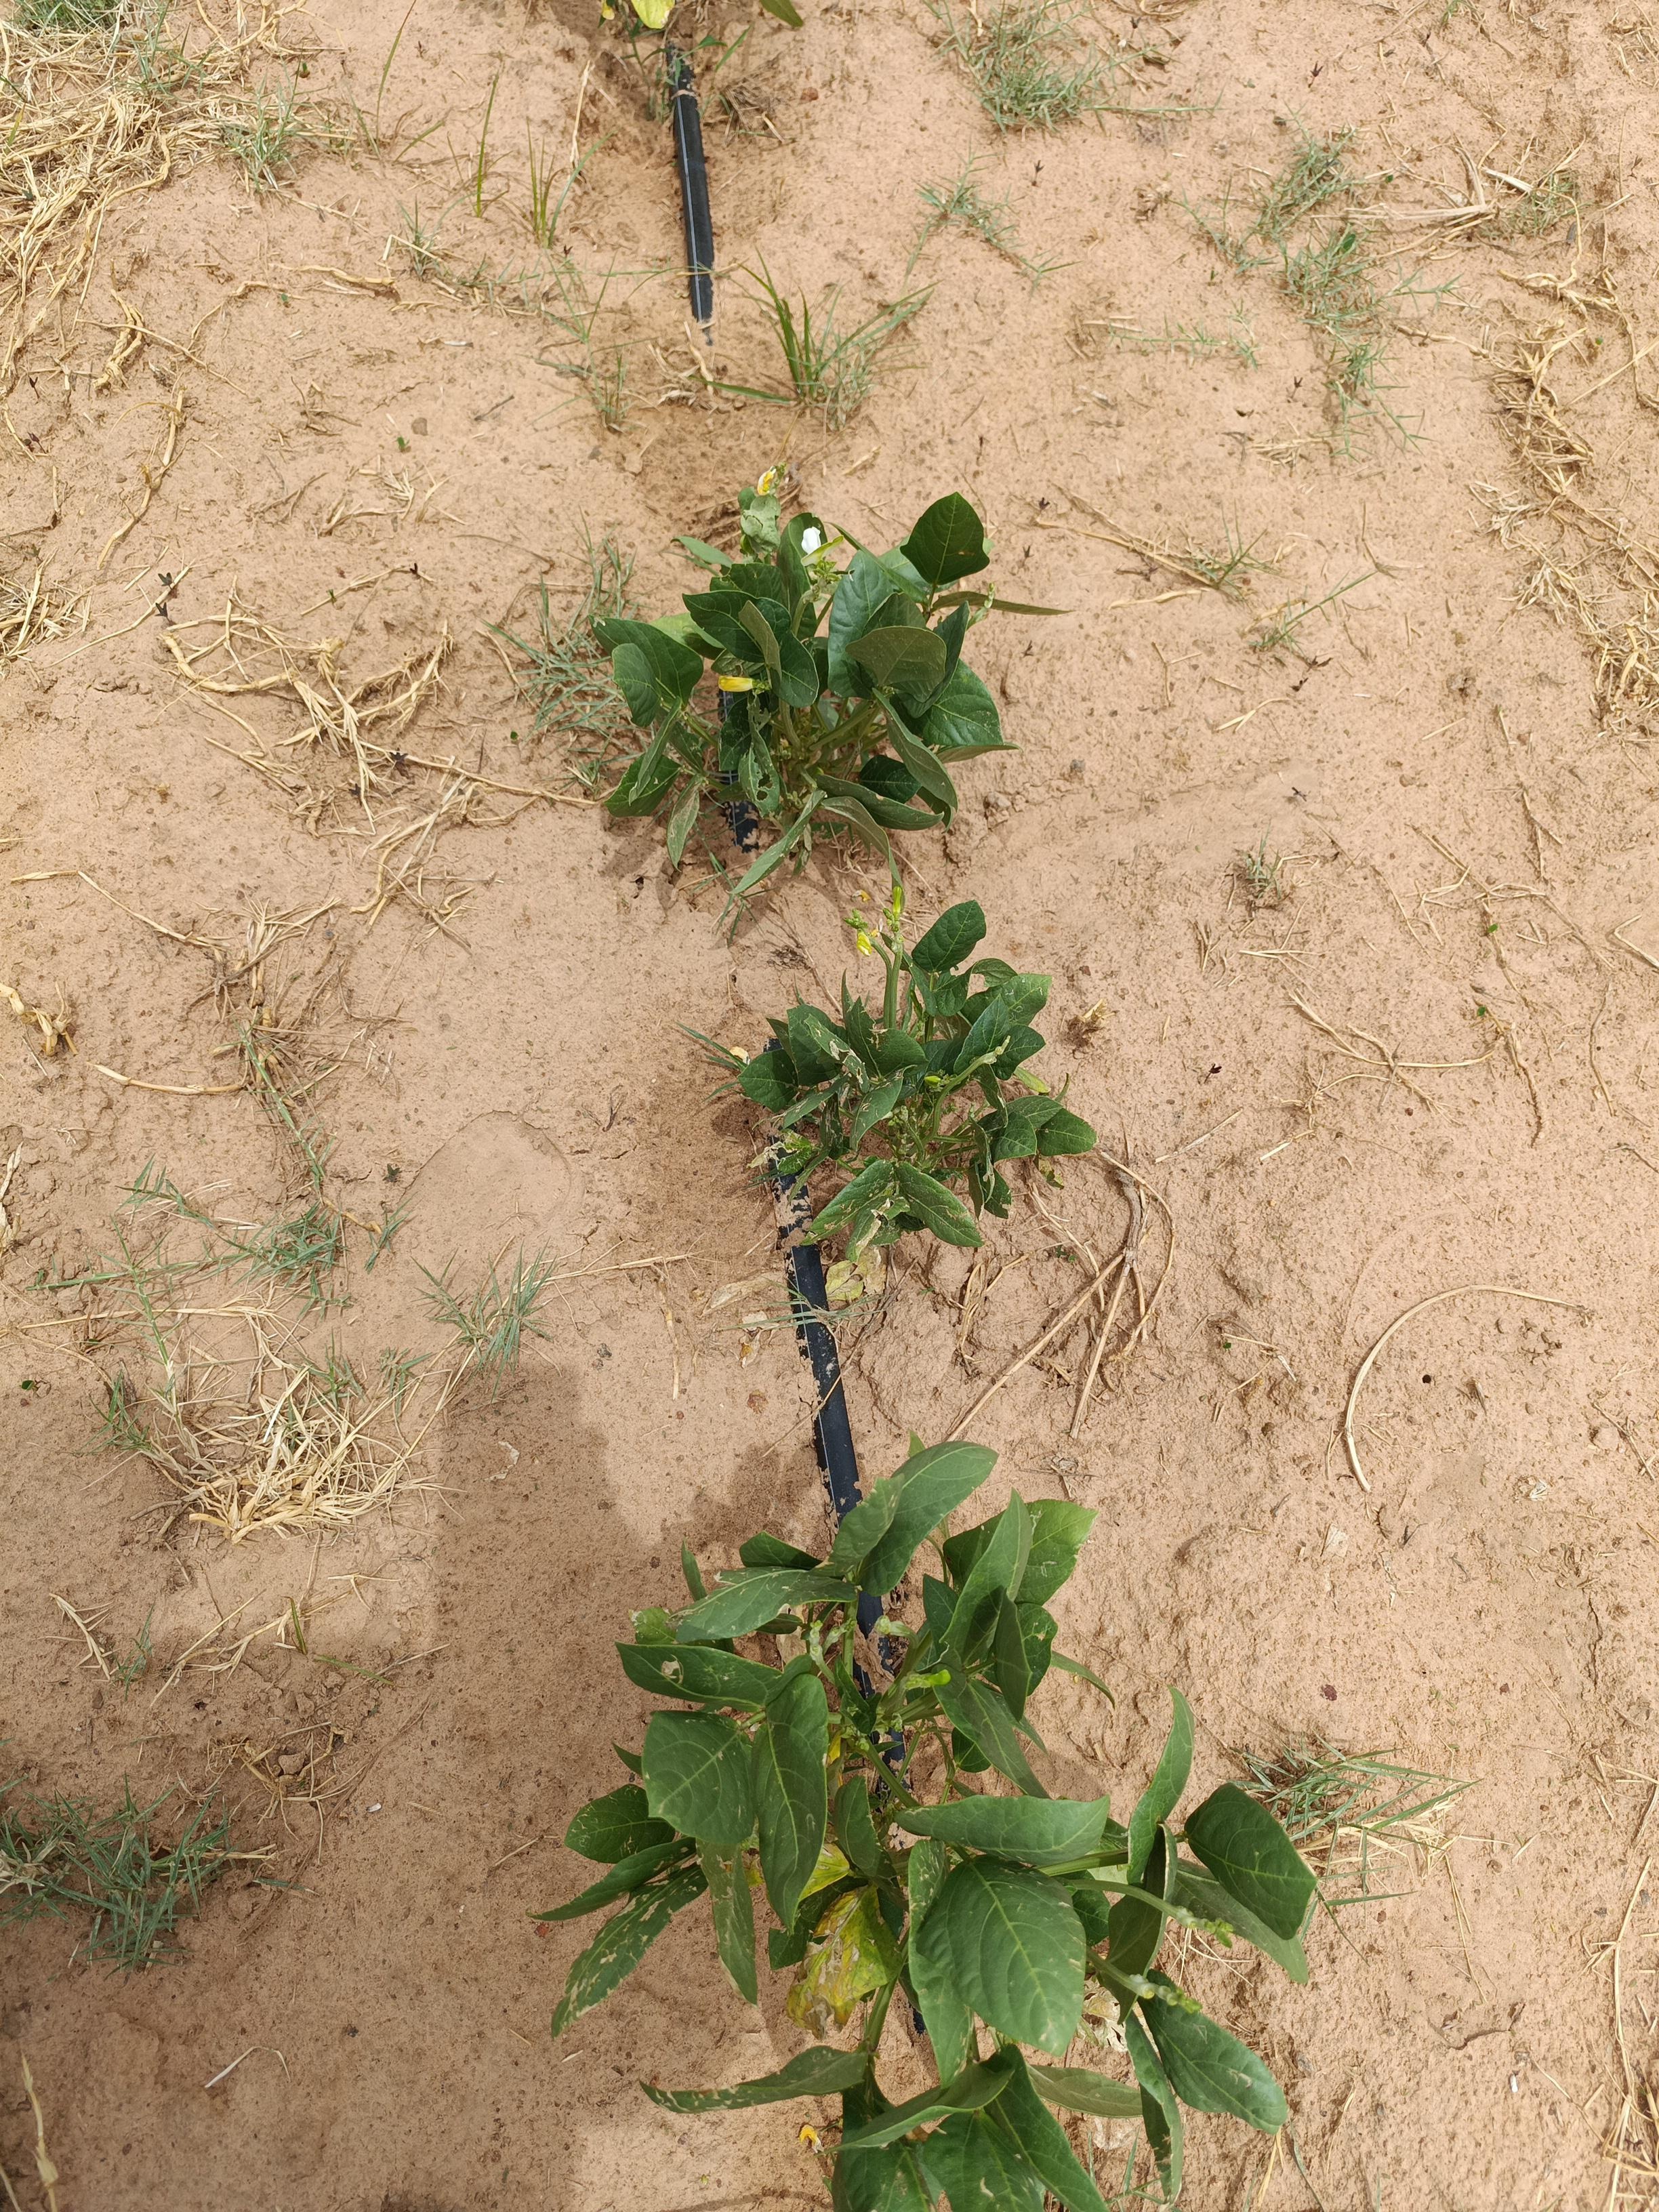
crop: cowpea
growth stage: flowering
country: Nigeria
